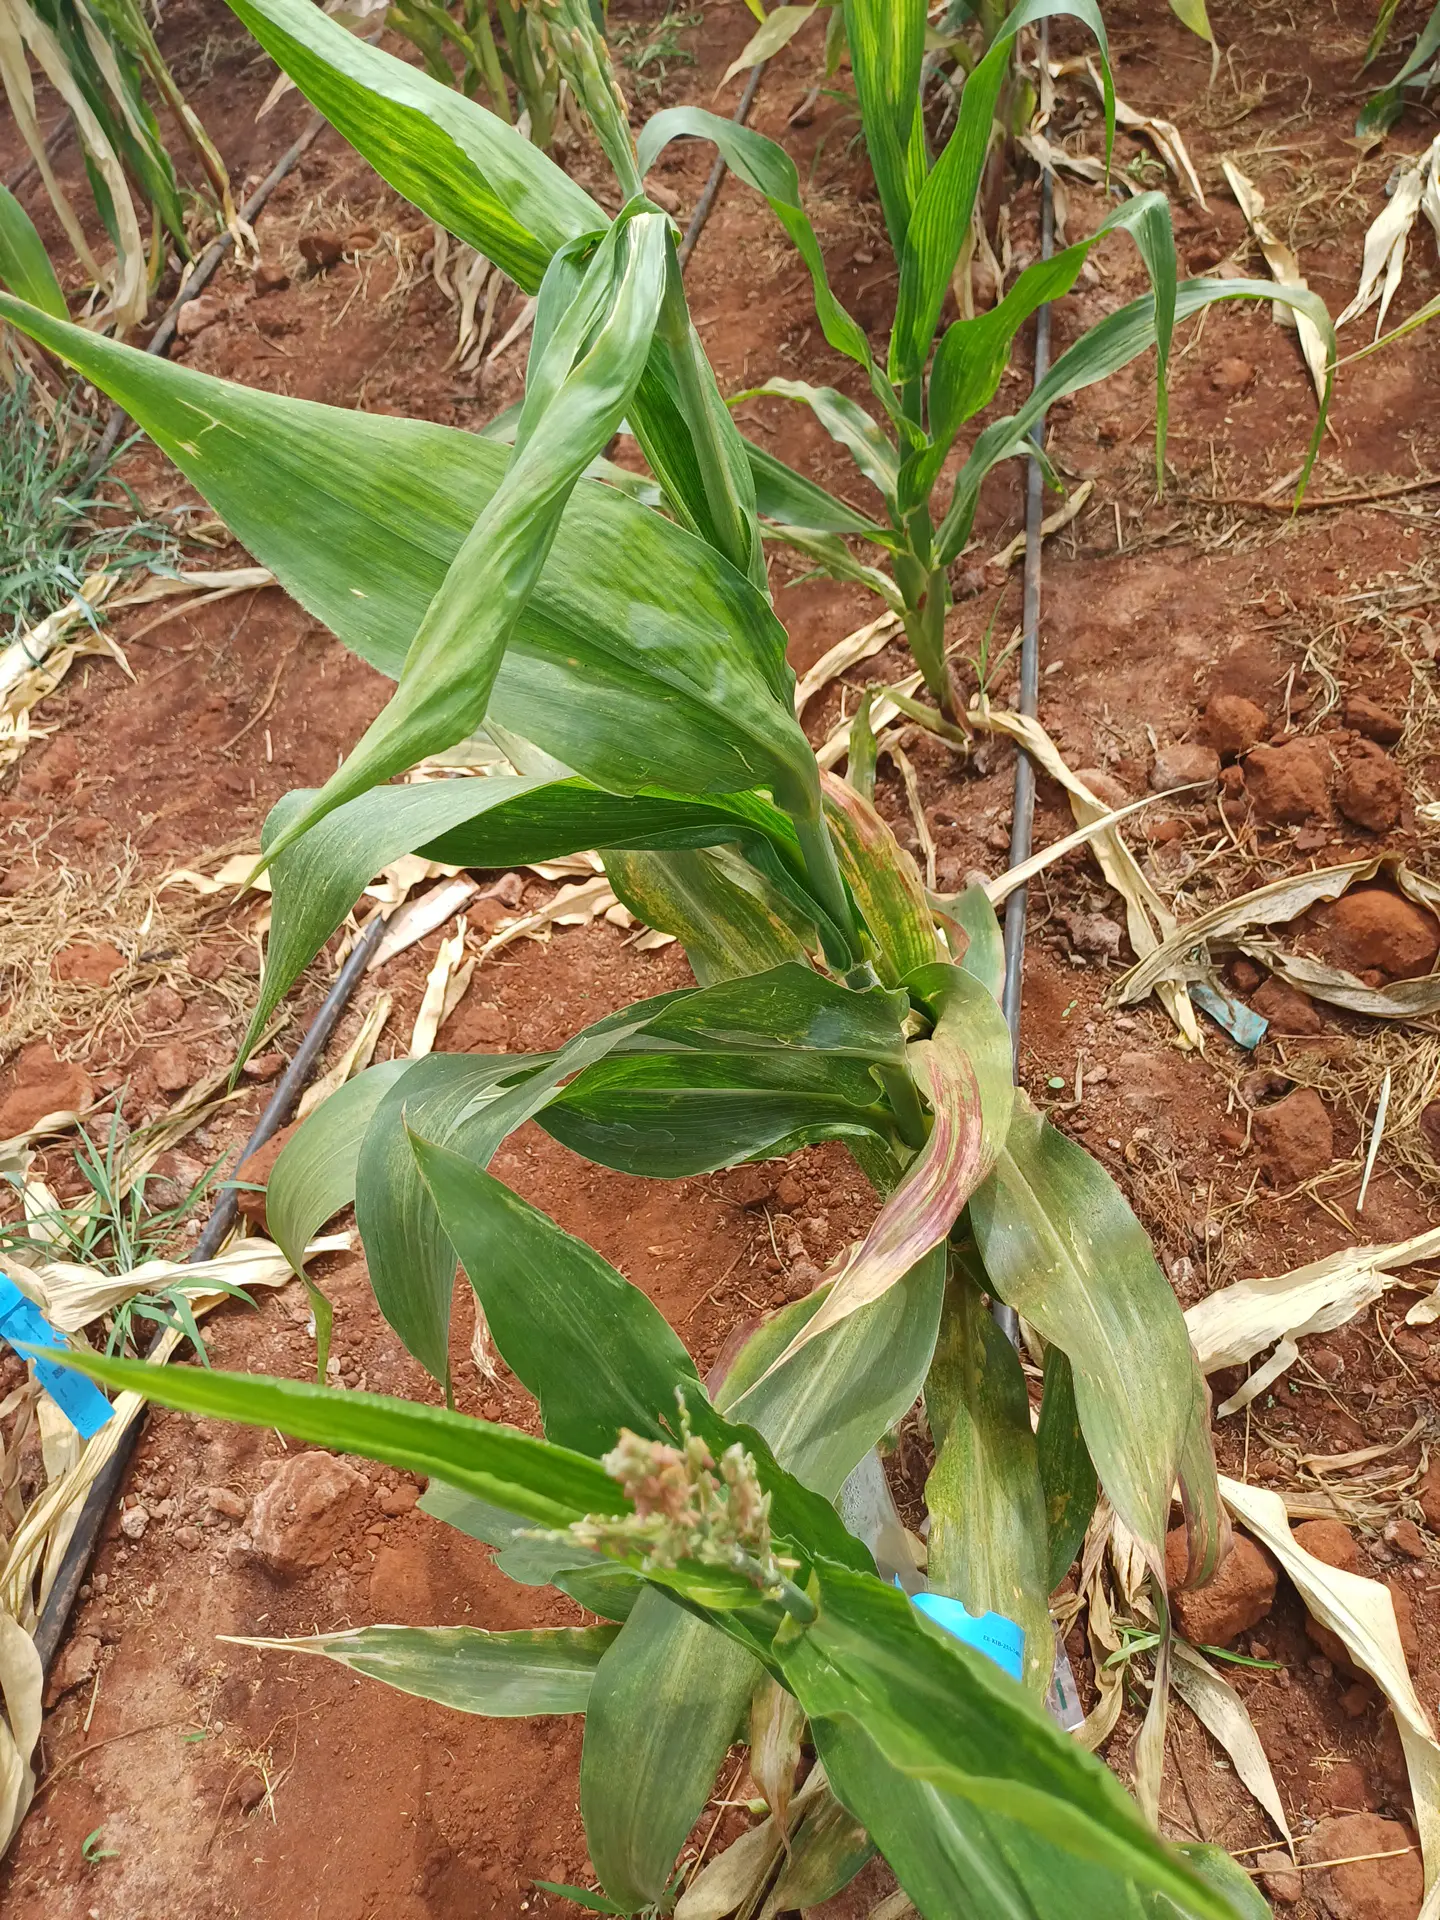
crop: maize
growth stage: flowering
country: Kenya
